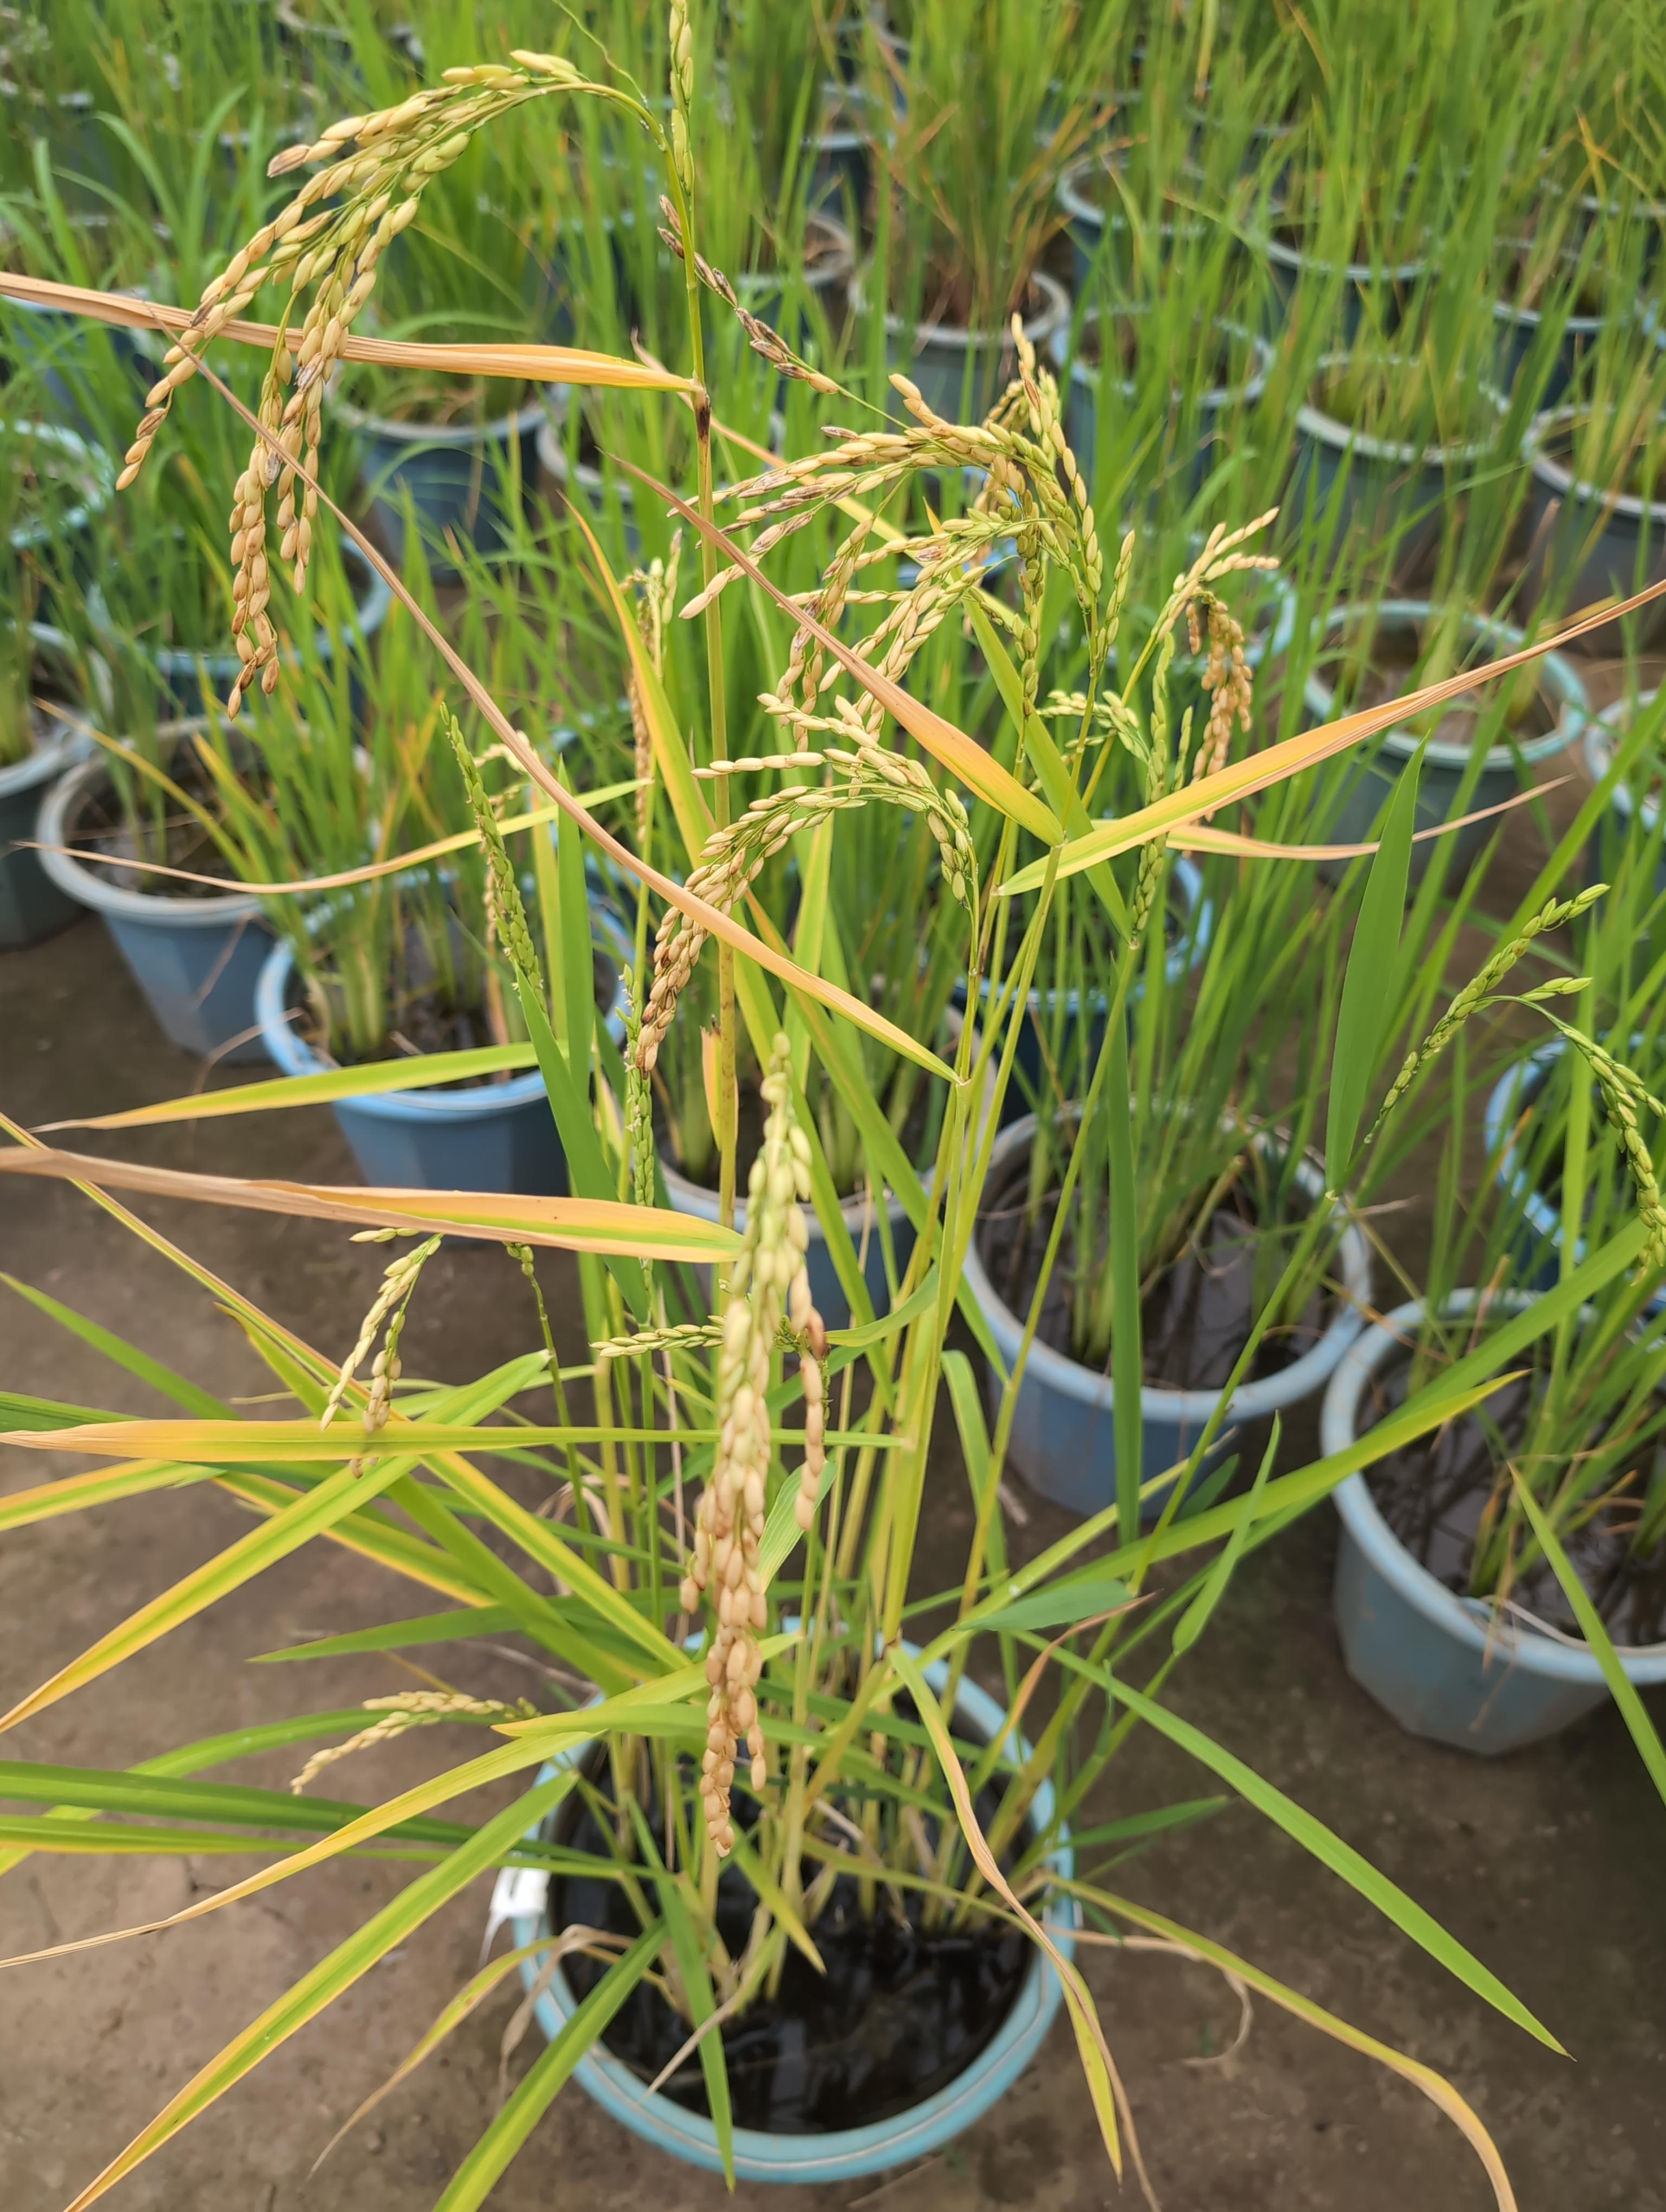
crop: rice
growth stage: ripening
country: Côte d'Ivoire
